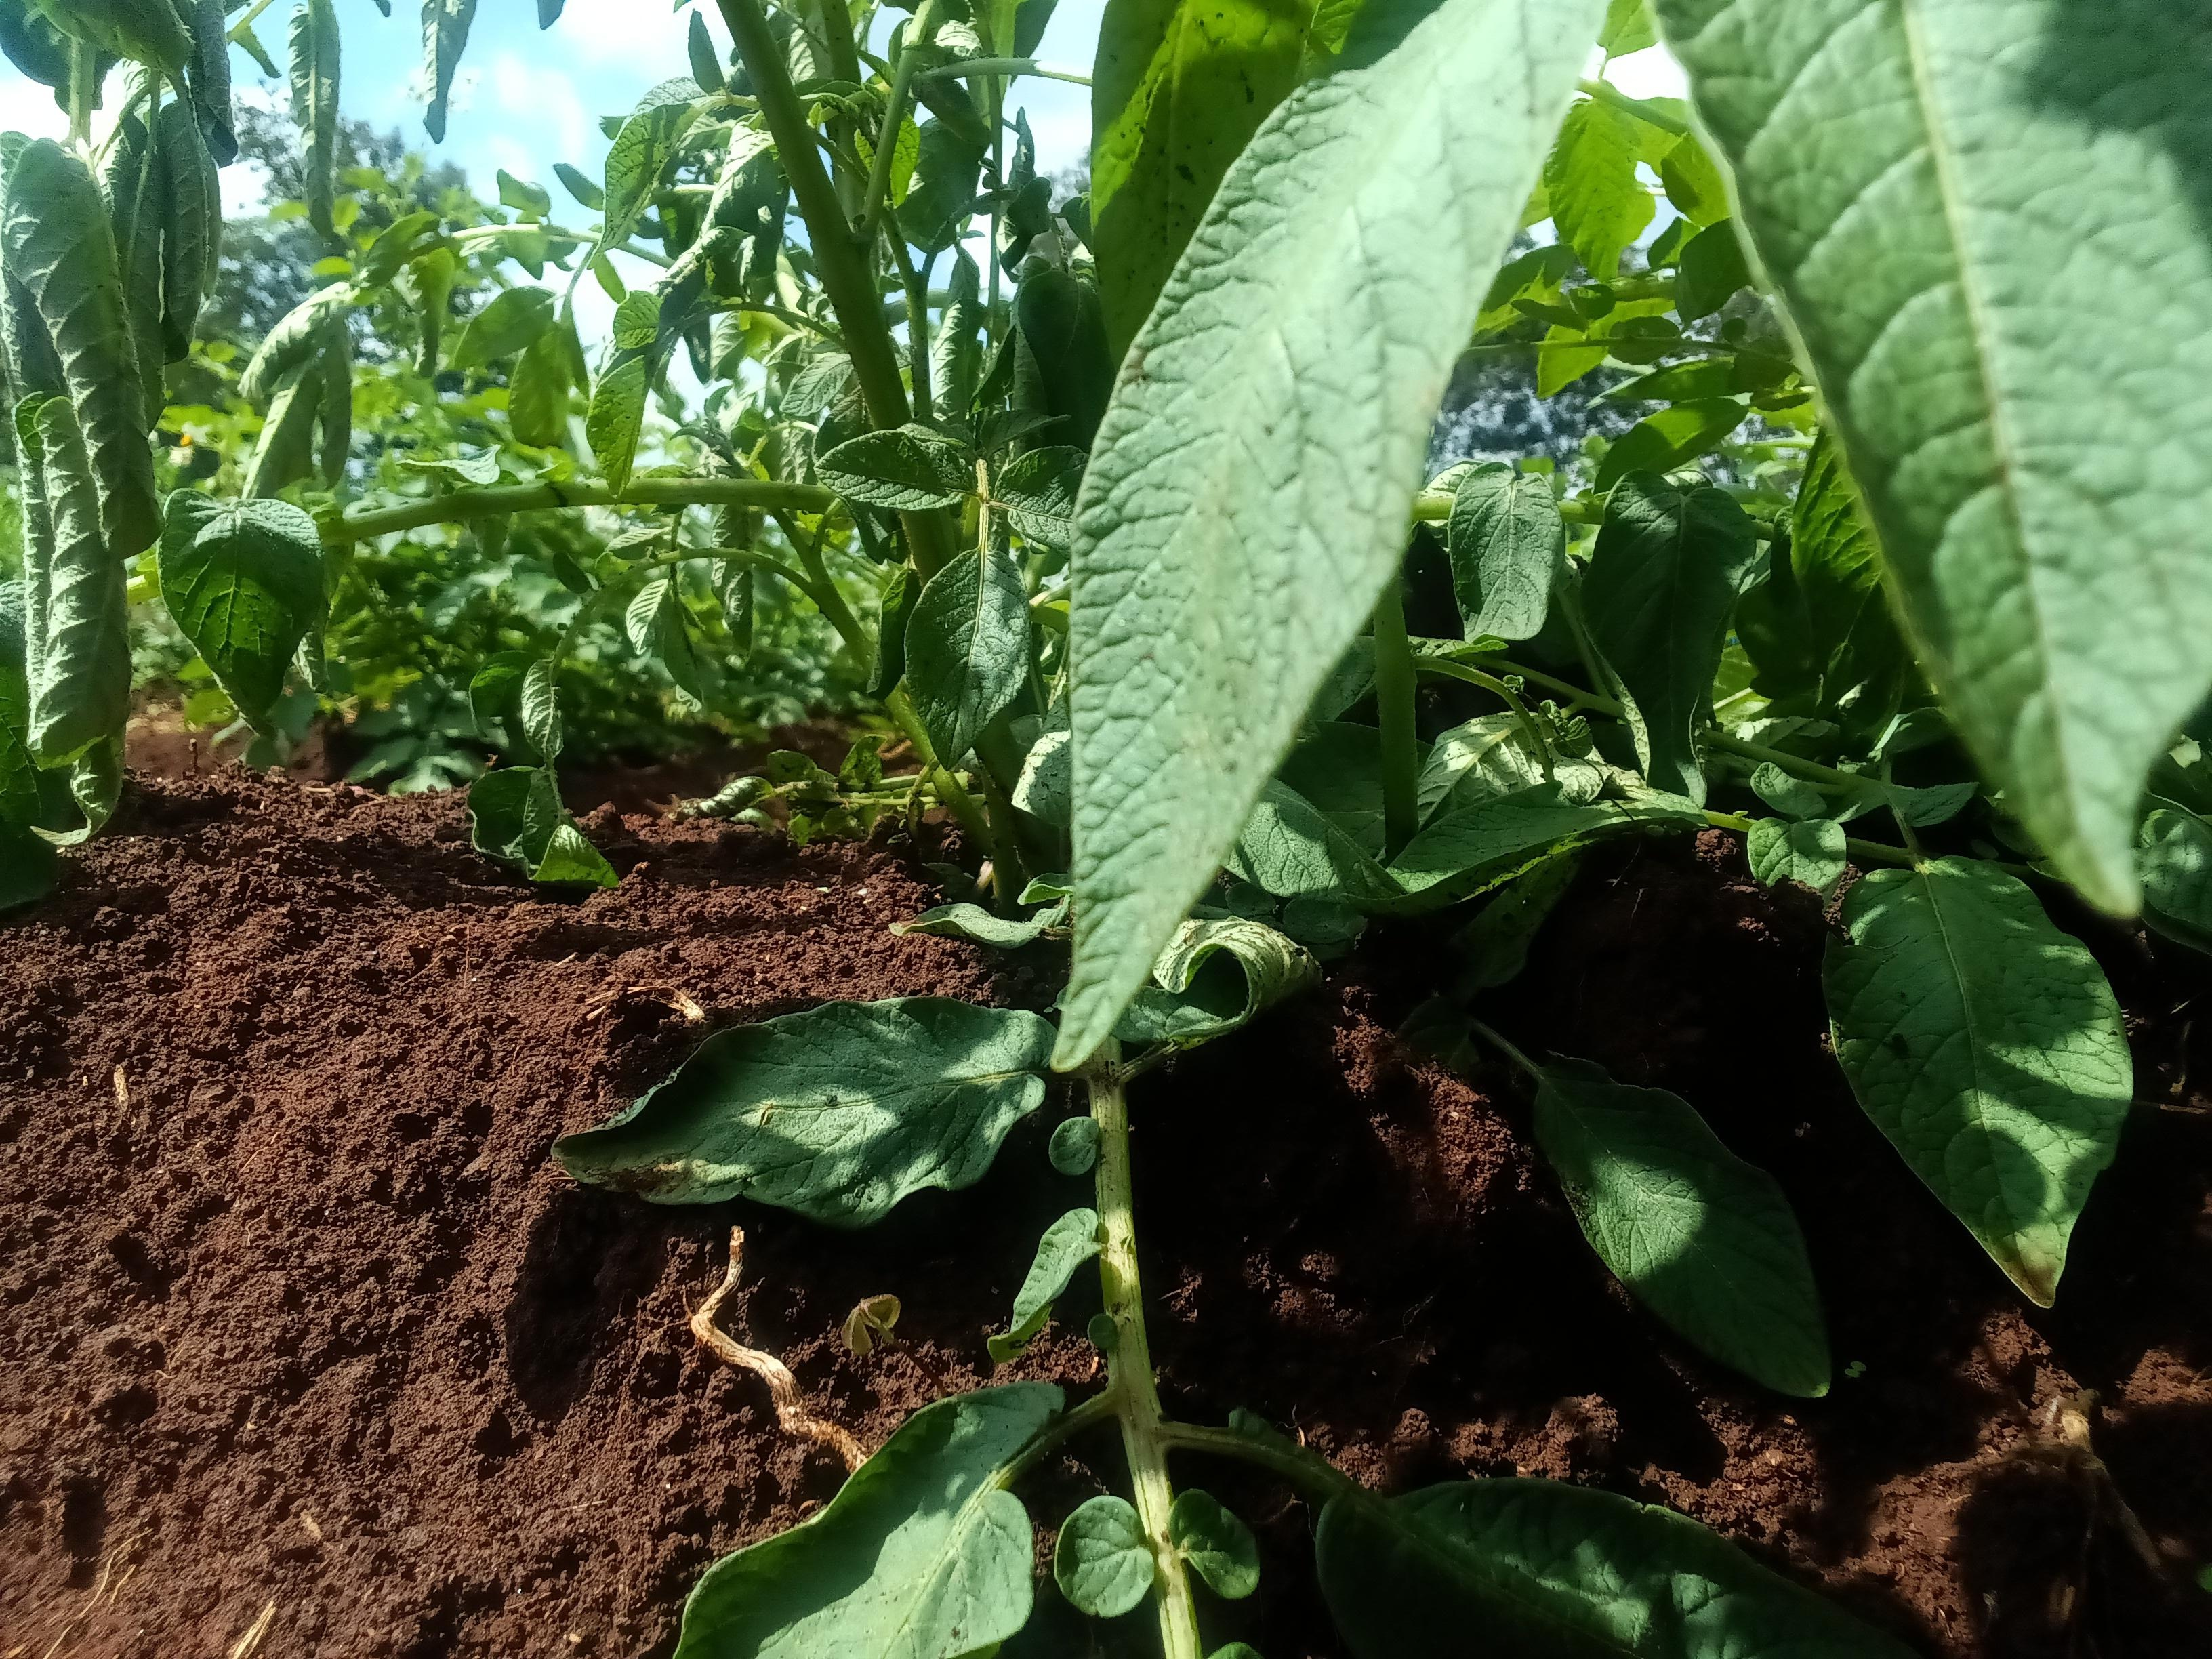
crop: potato
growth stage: flowering
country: Kenya
